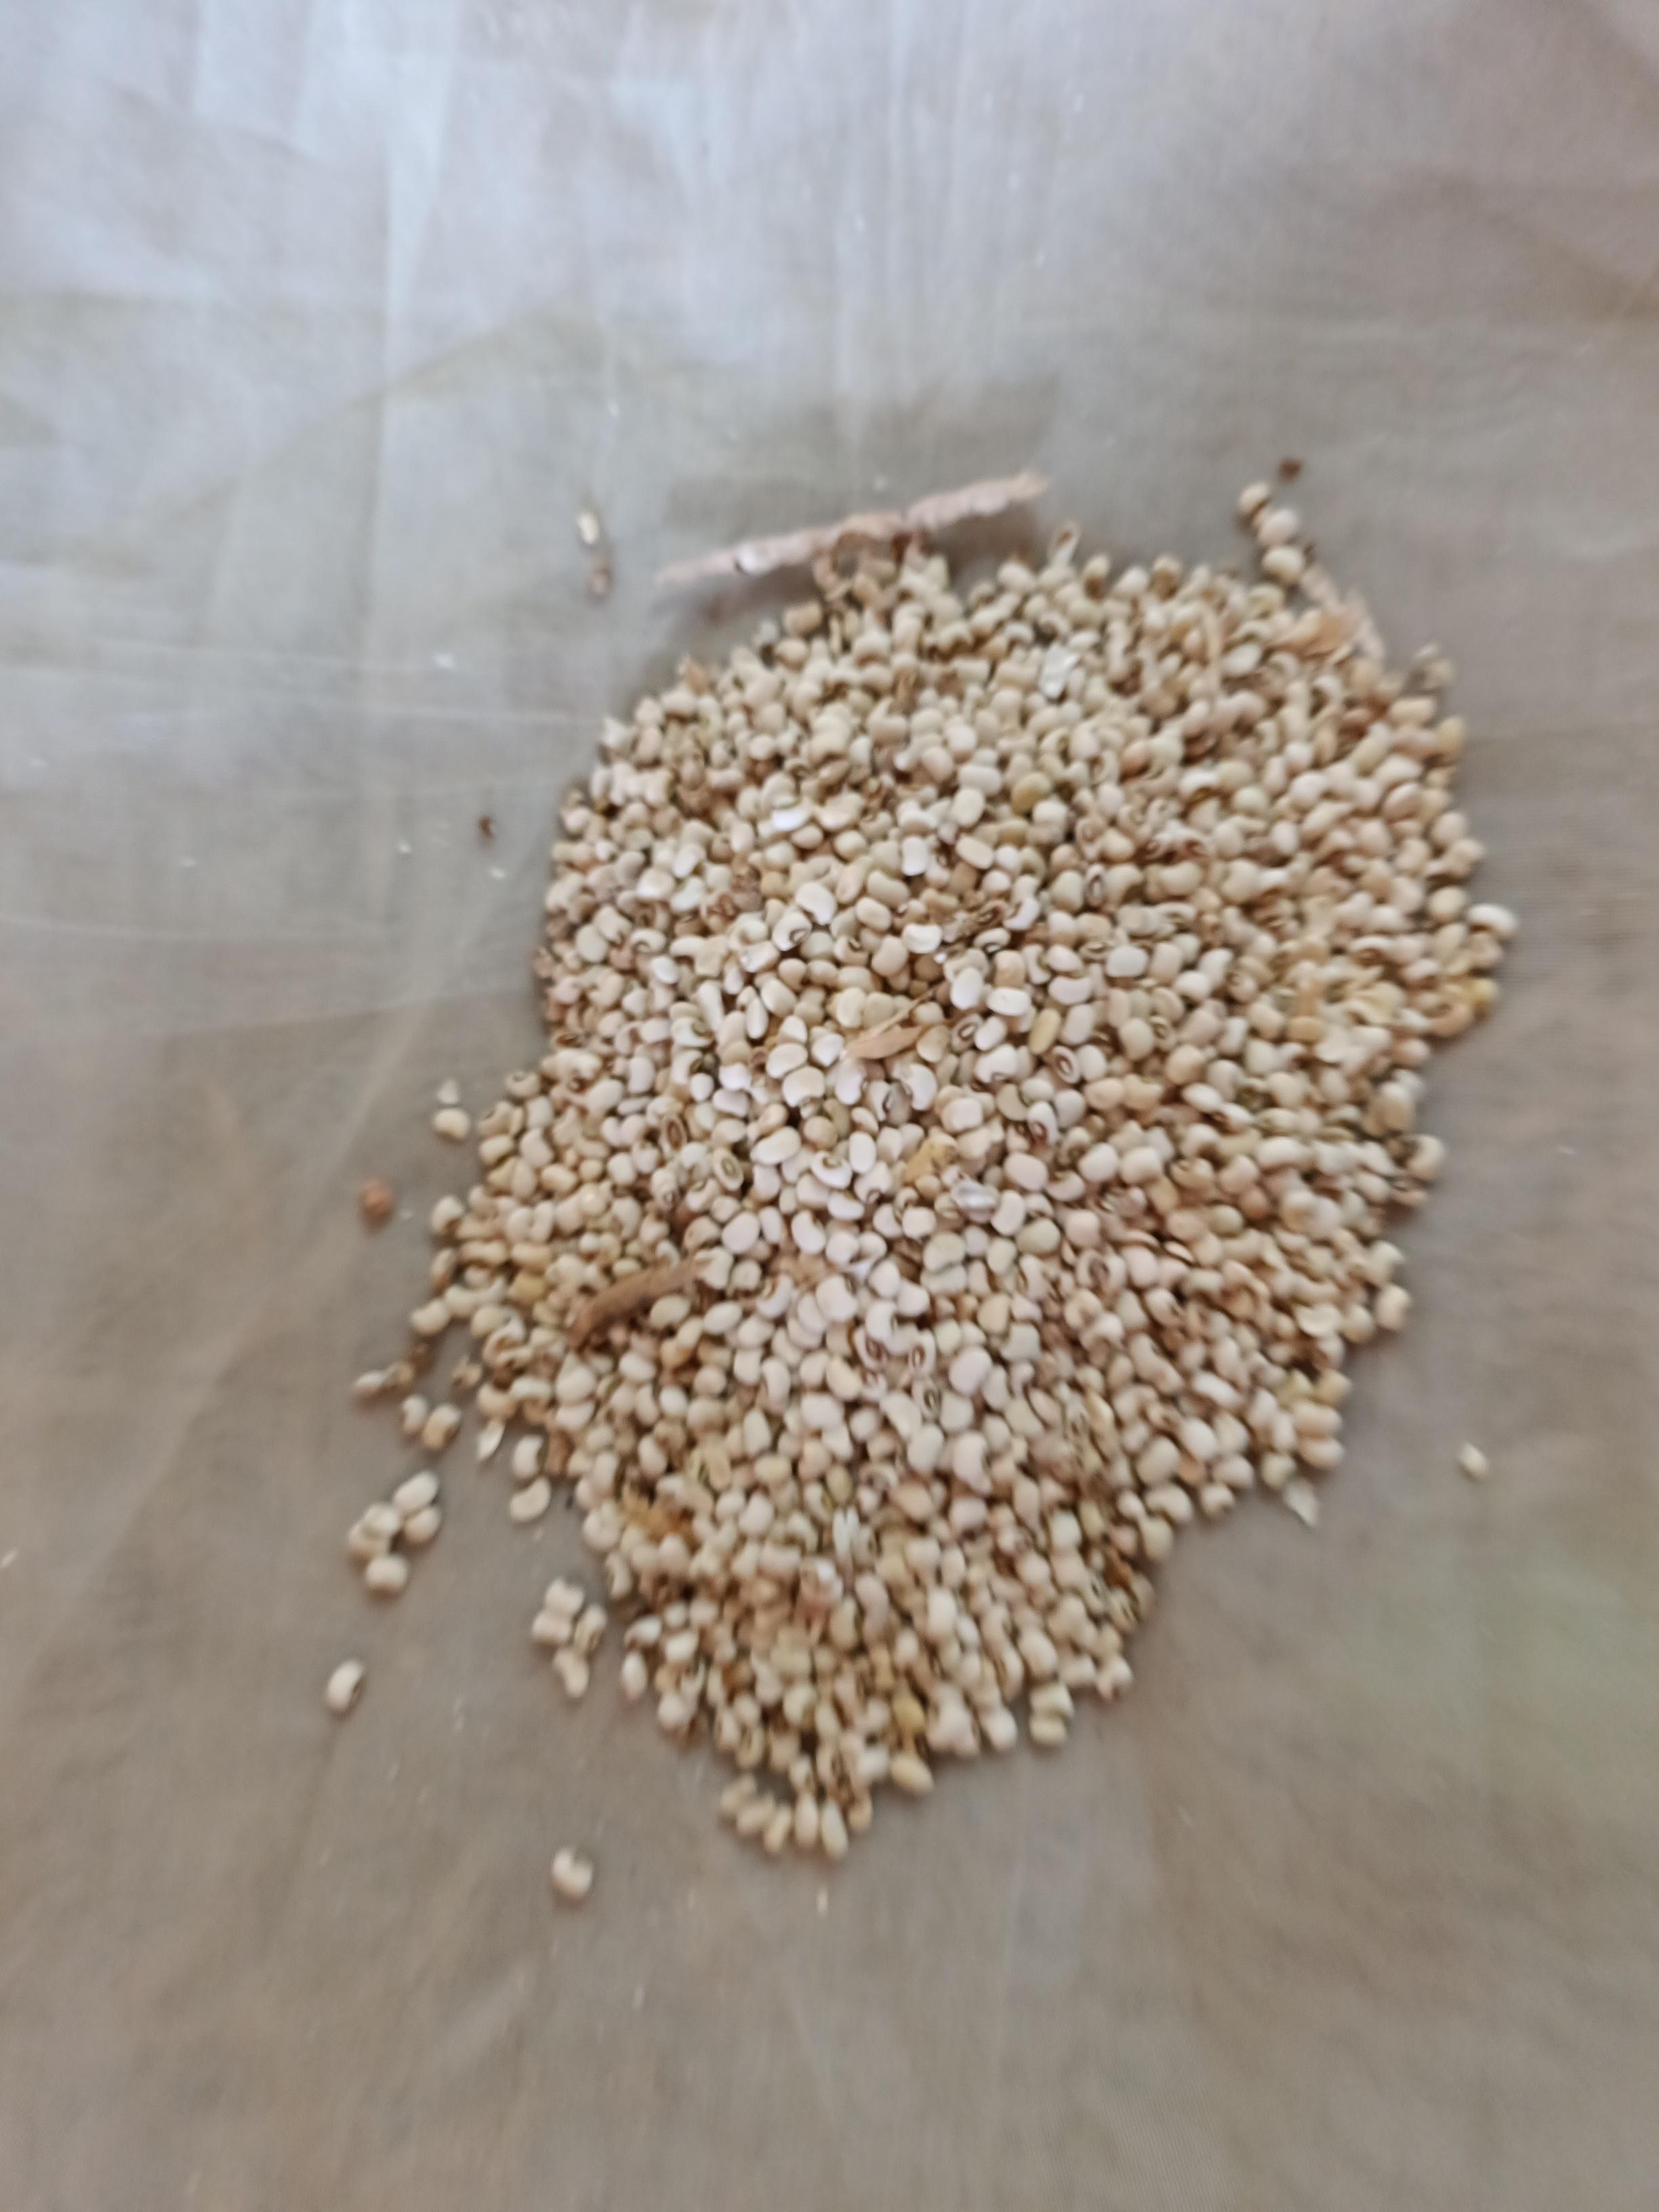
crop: cowpea
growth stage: harvest
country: Nigeria
